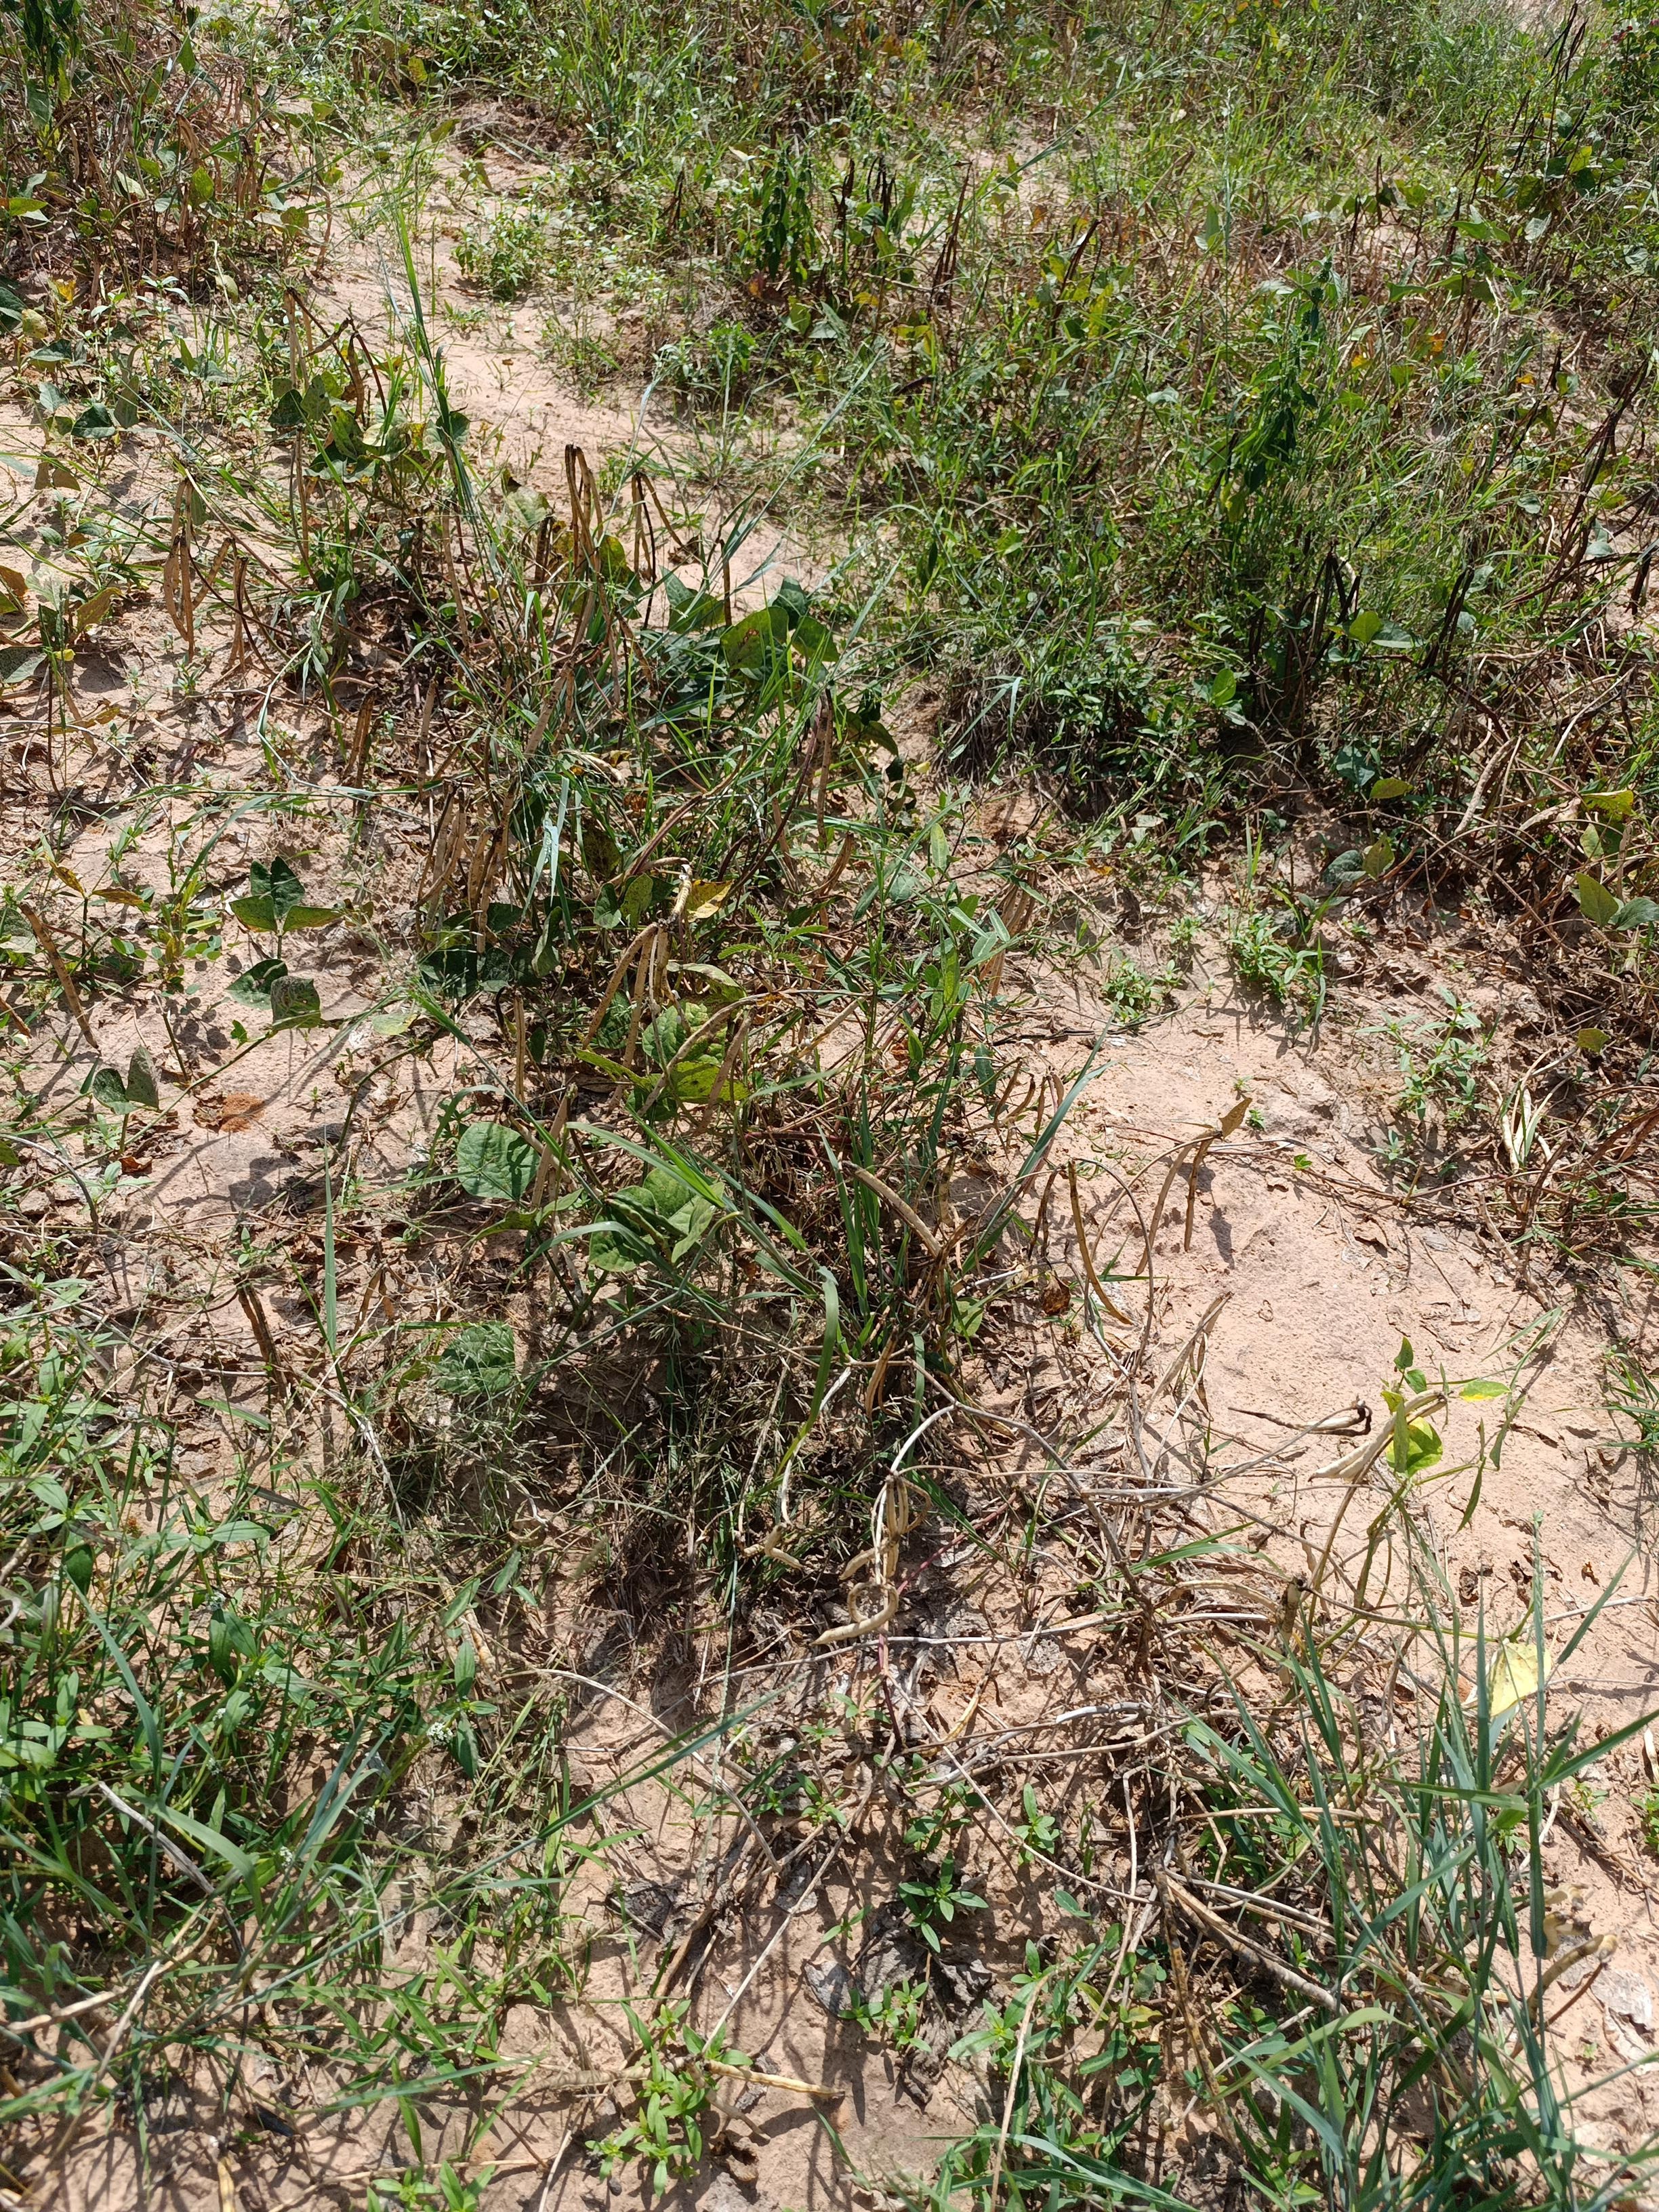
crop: cowpea
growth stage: maturity
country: Nigeria
